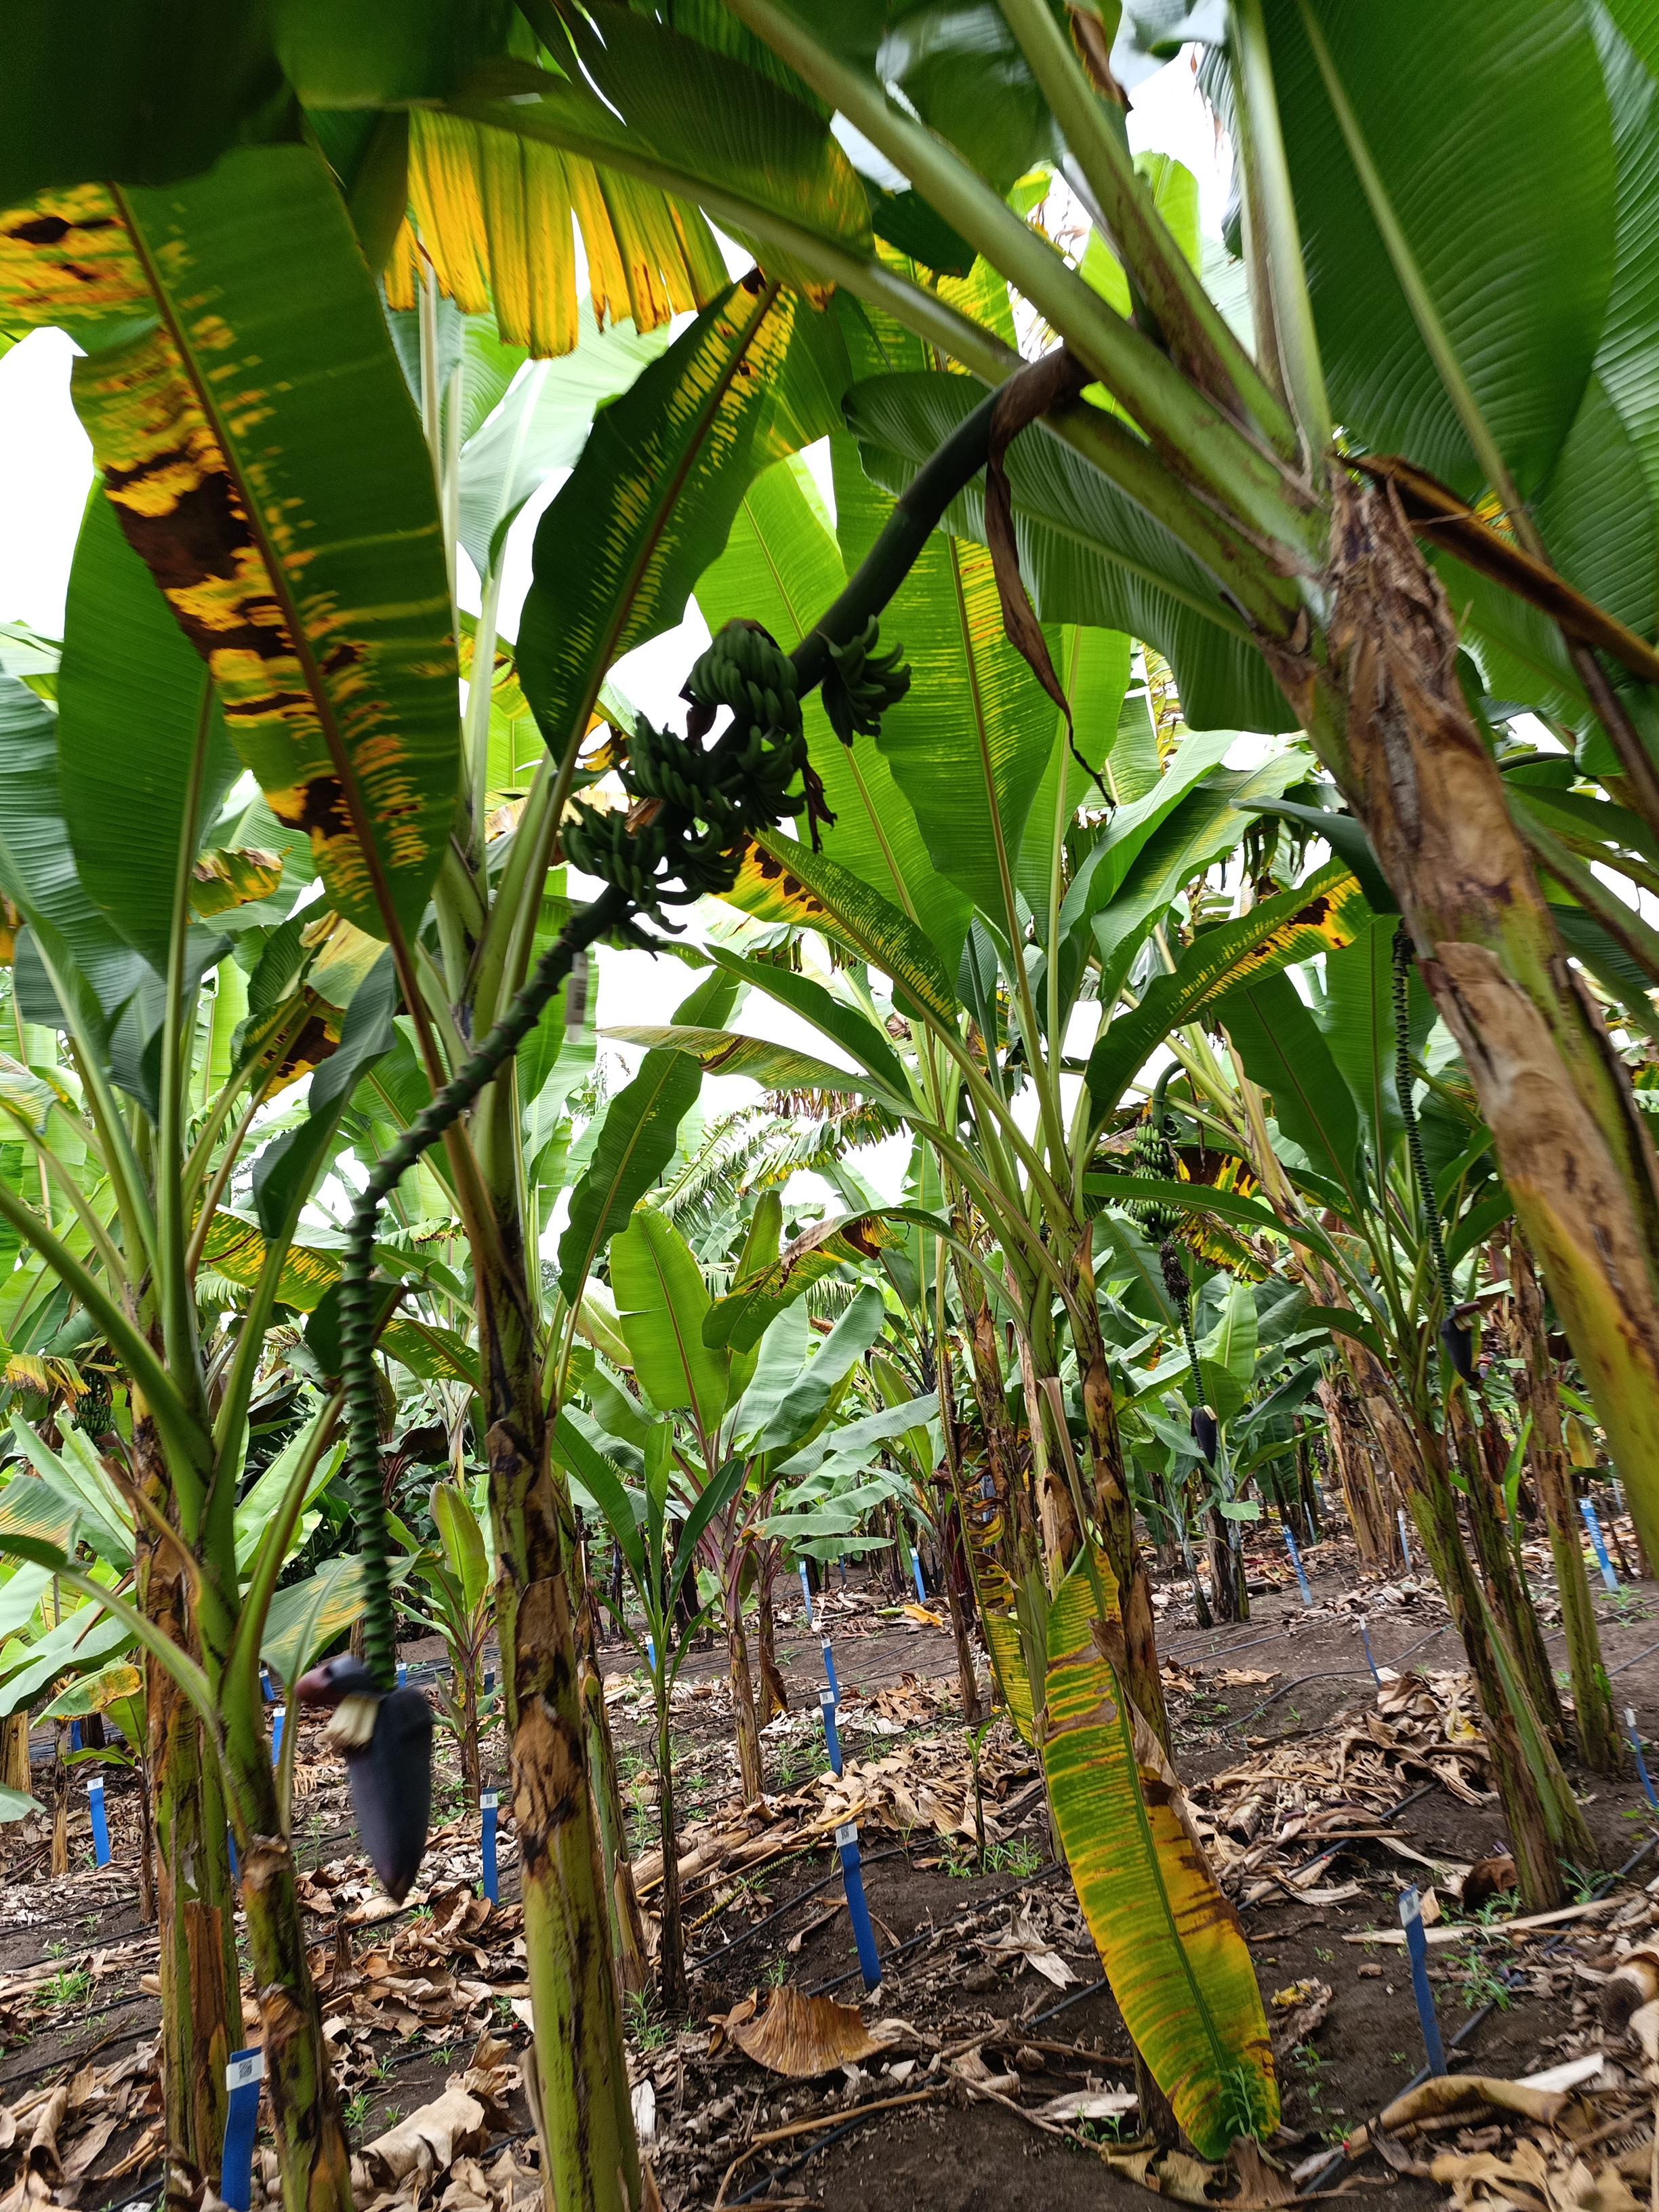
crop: banana
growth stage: development fruit
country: Tanzania
